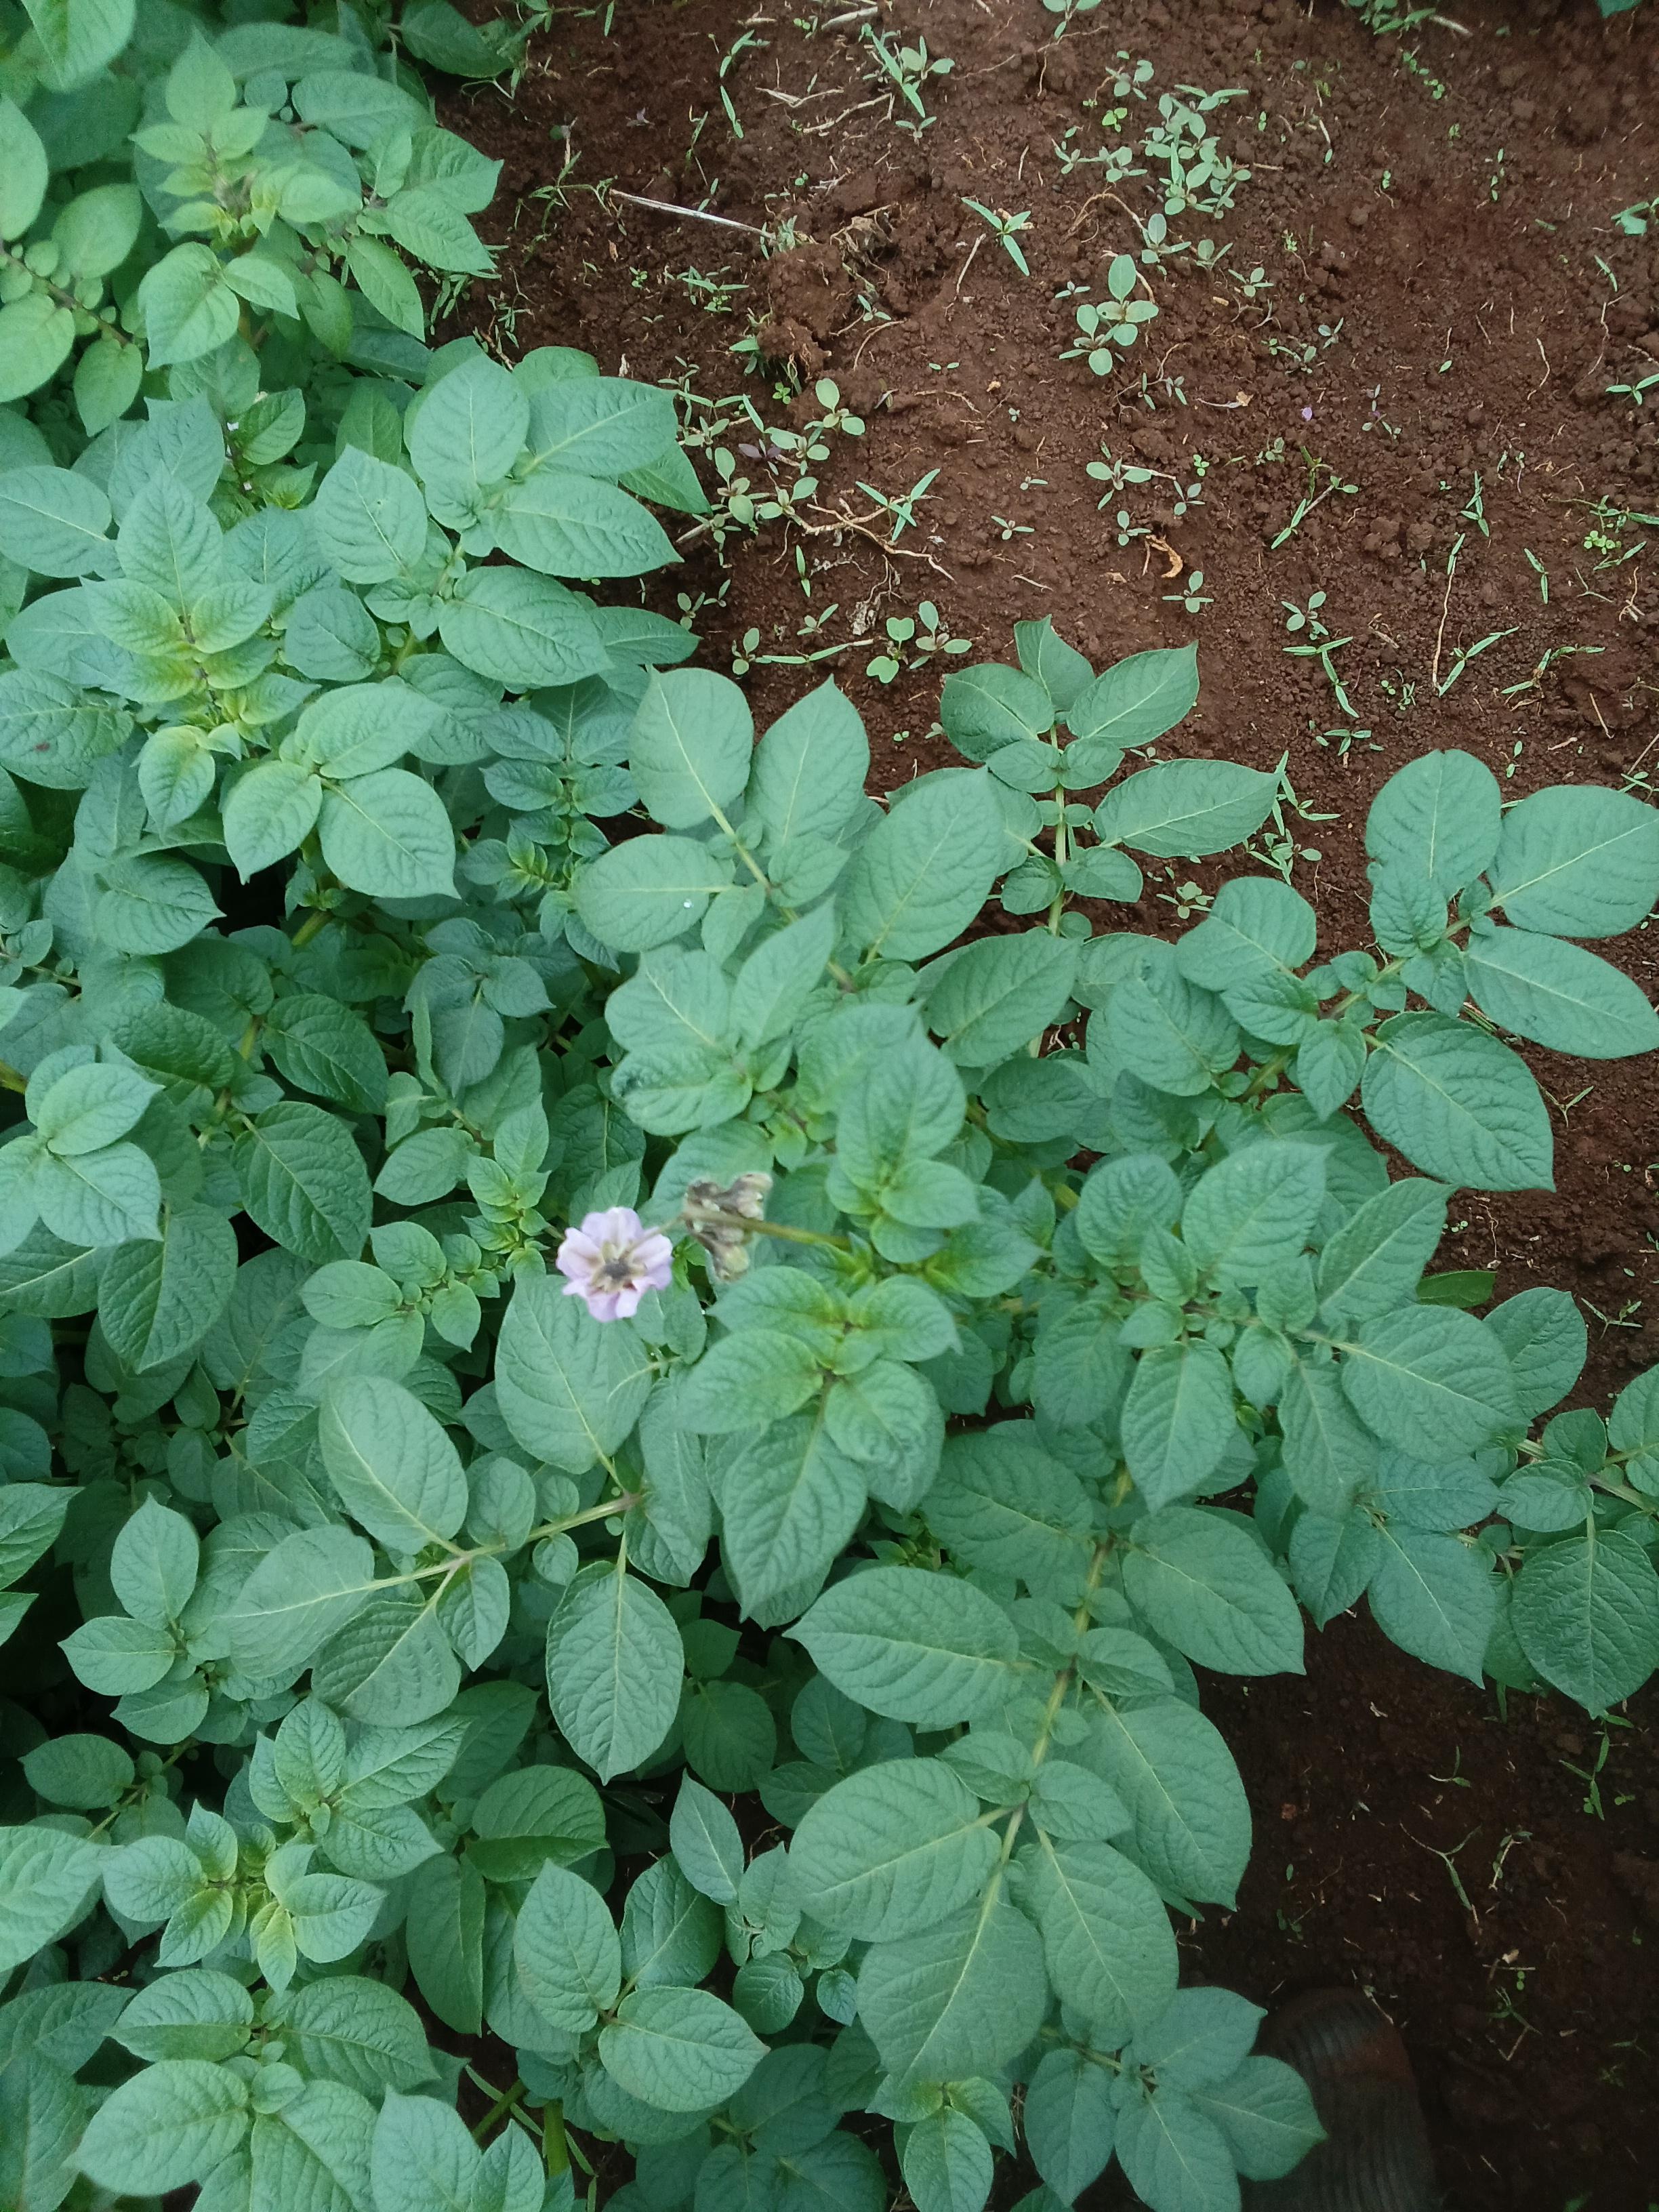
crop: potato
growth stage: flowering
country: Kenya
